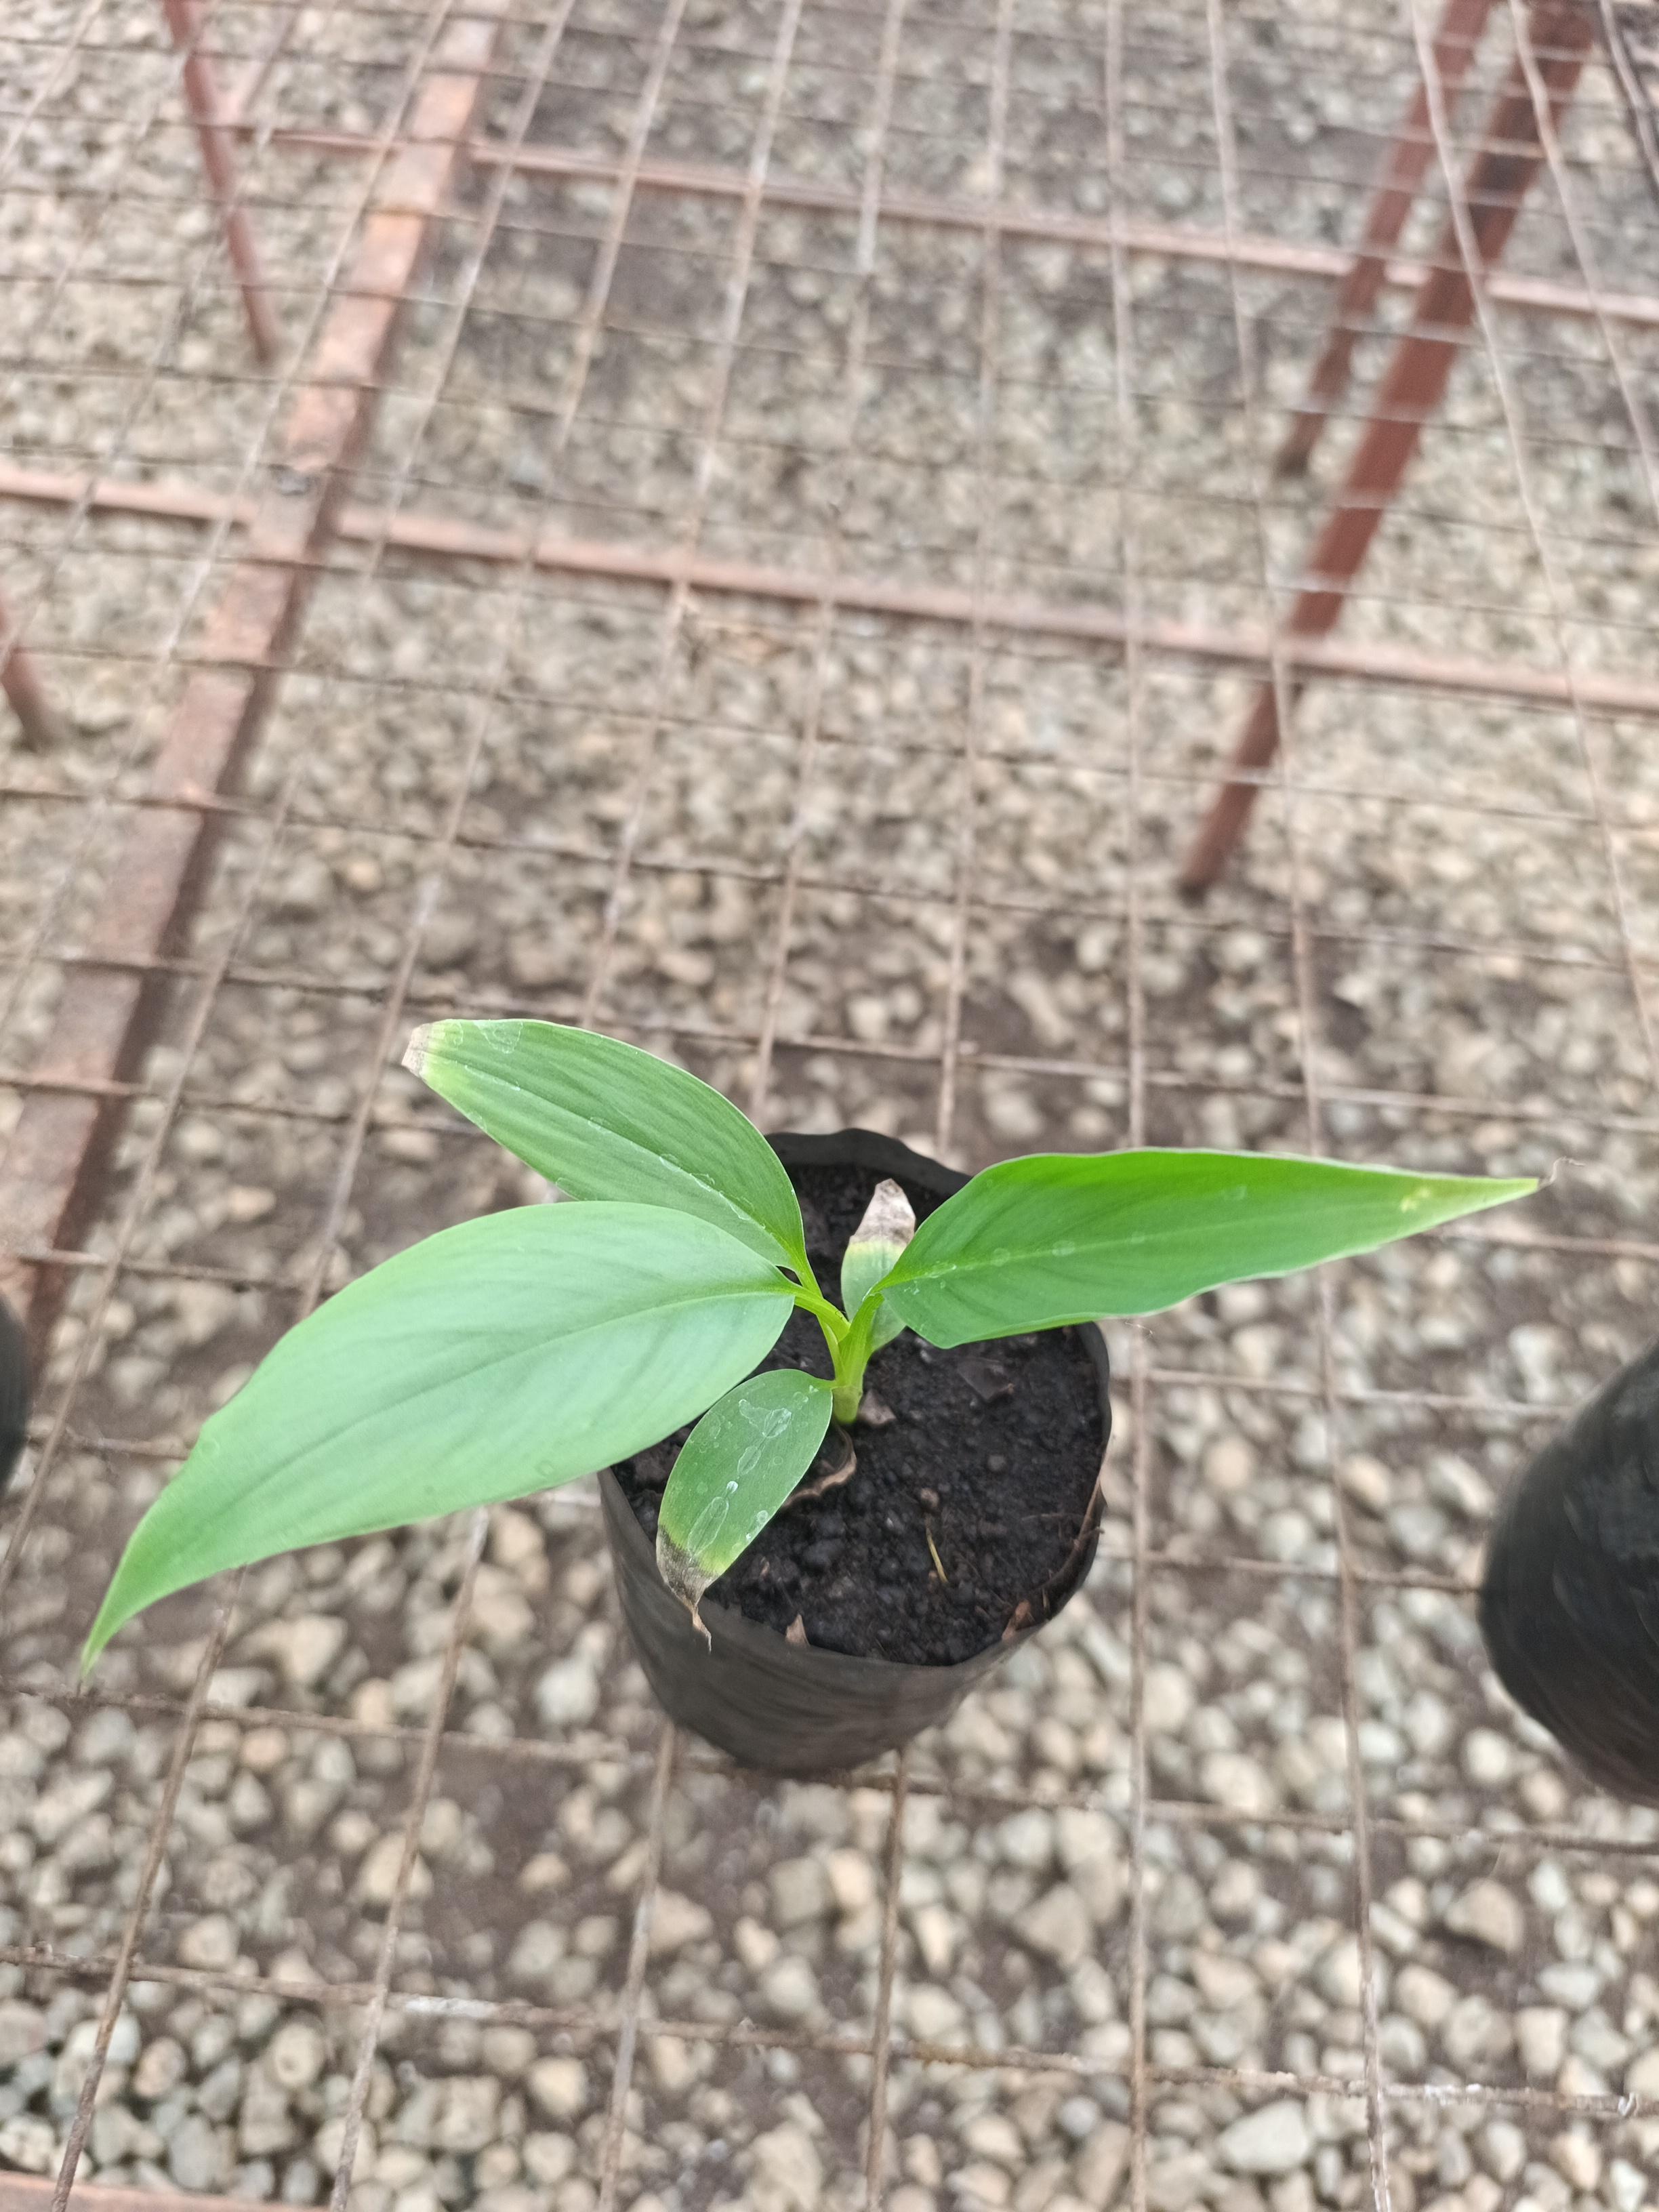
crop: banana
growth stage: vegetative
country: Tanzania
